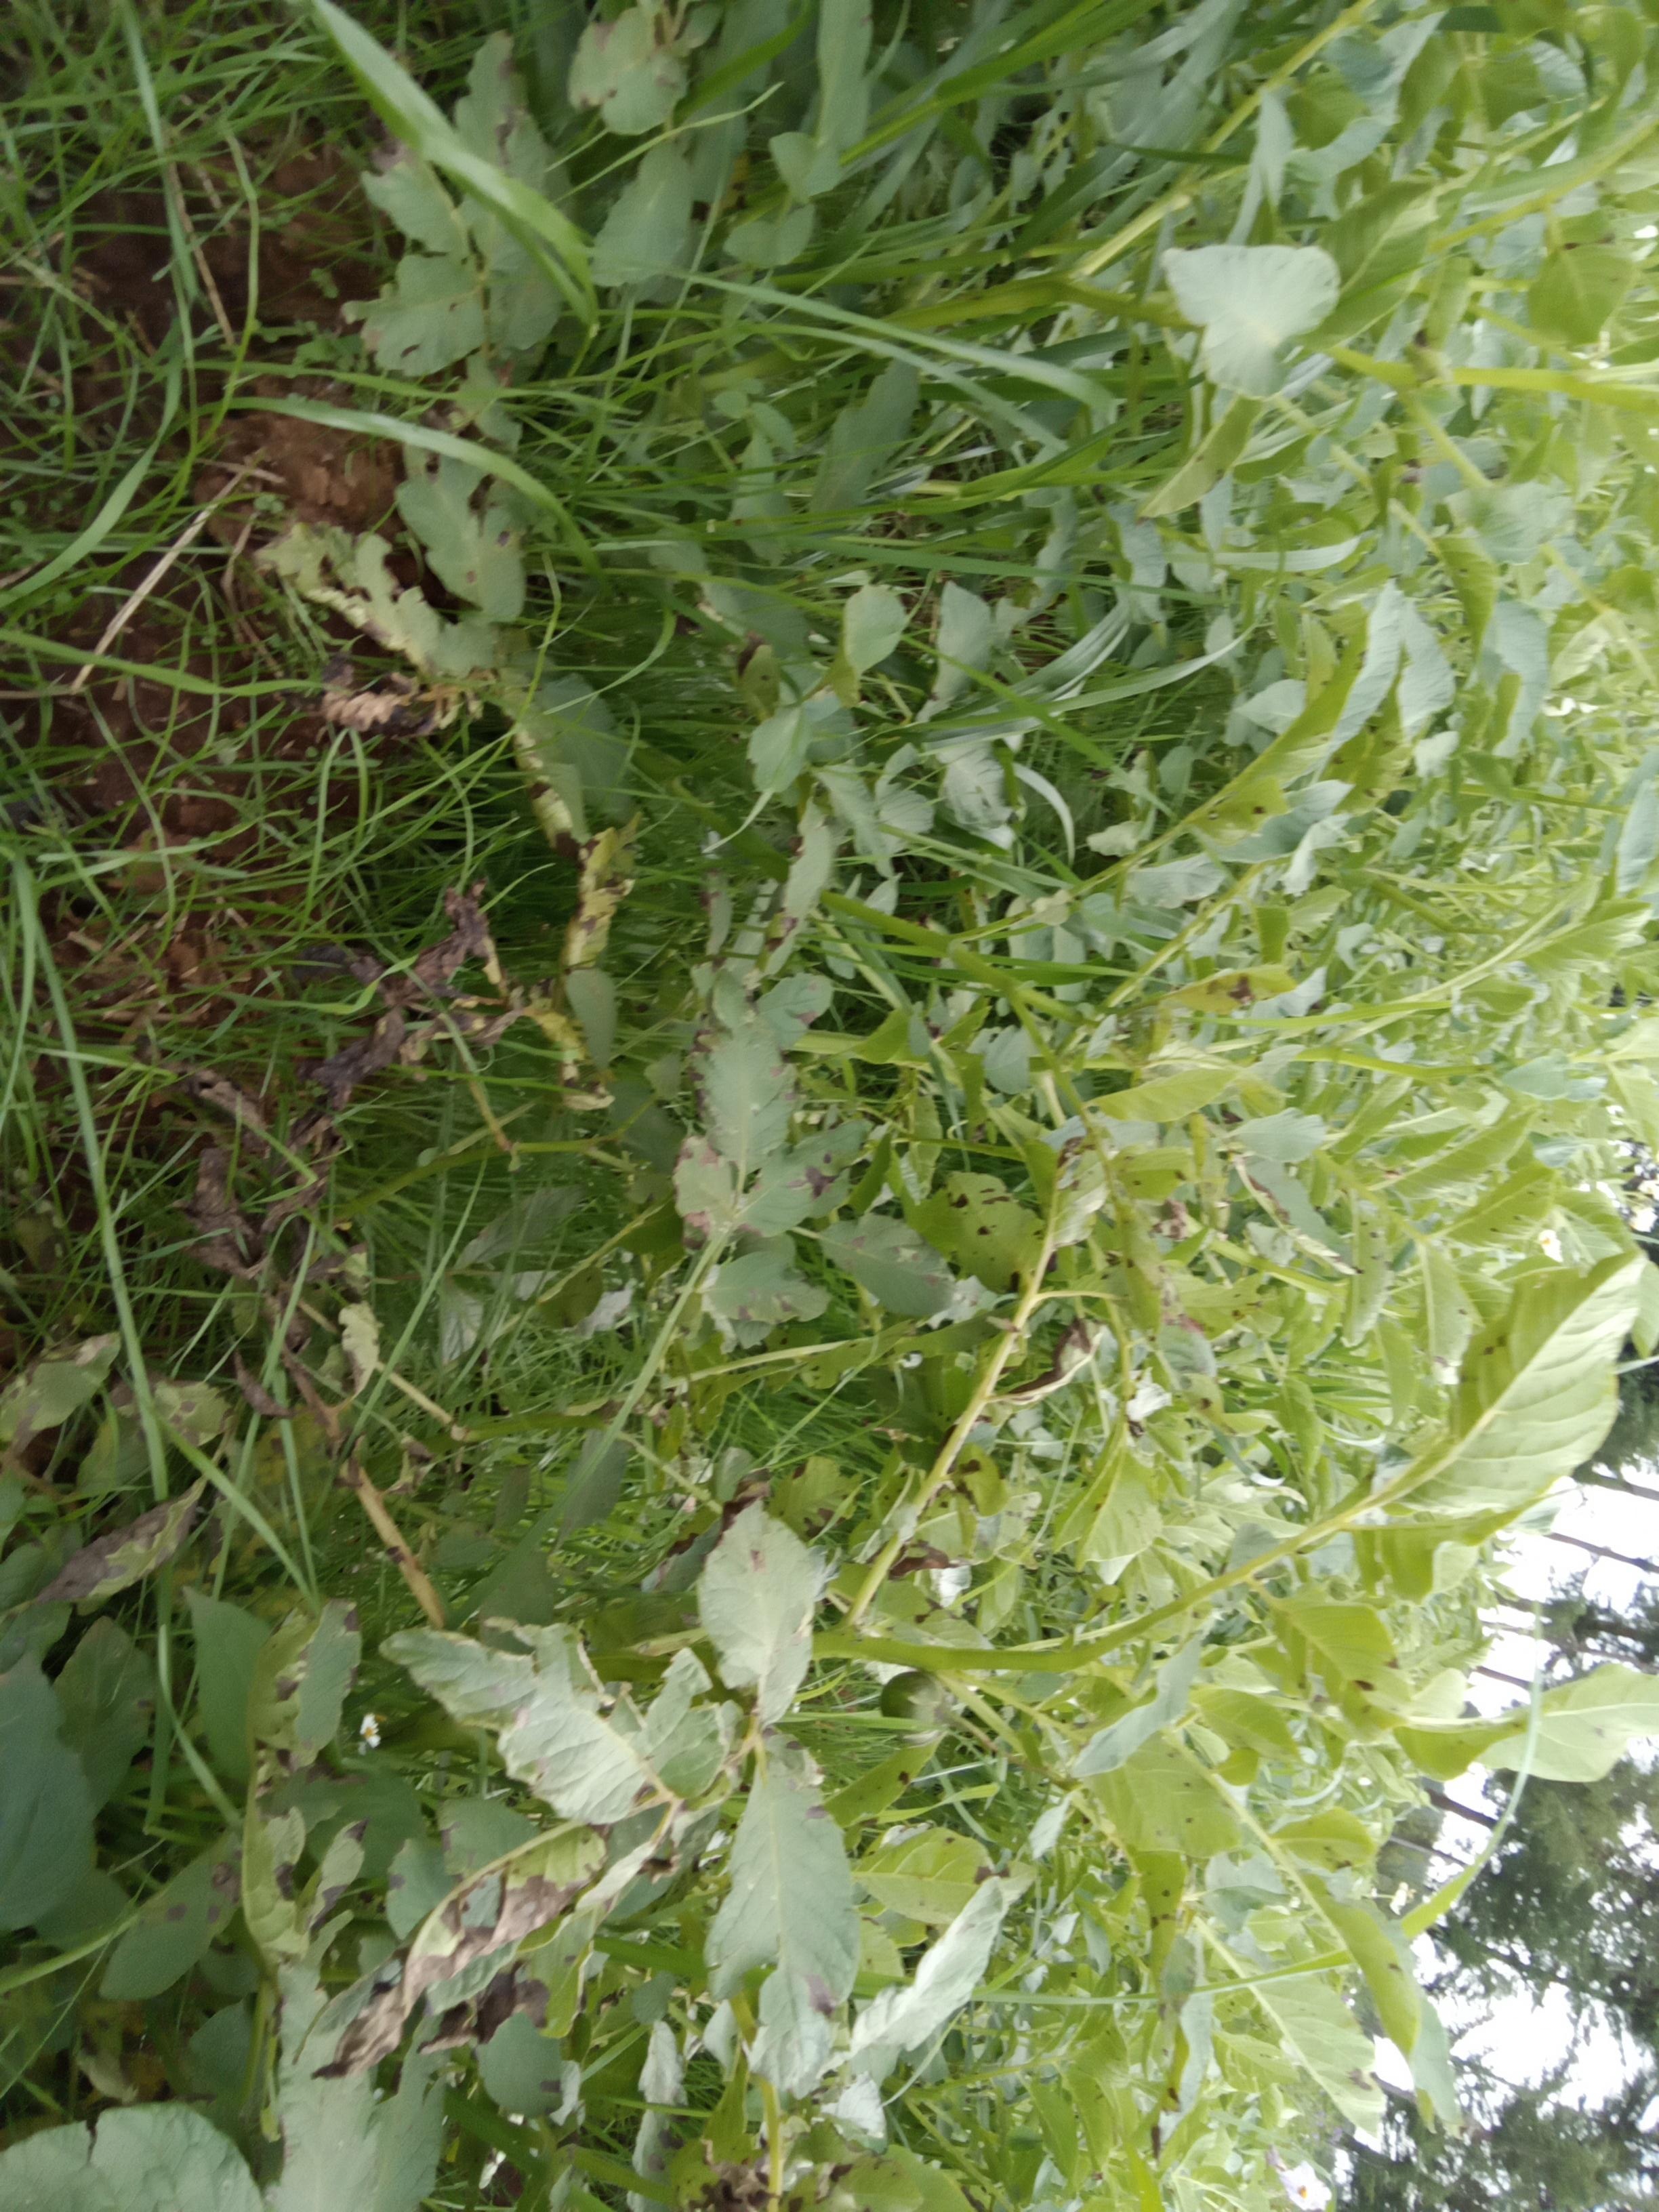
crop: potato
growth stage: flowering
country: Kenya
